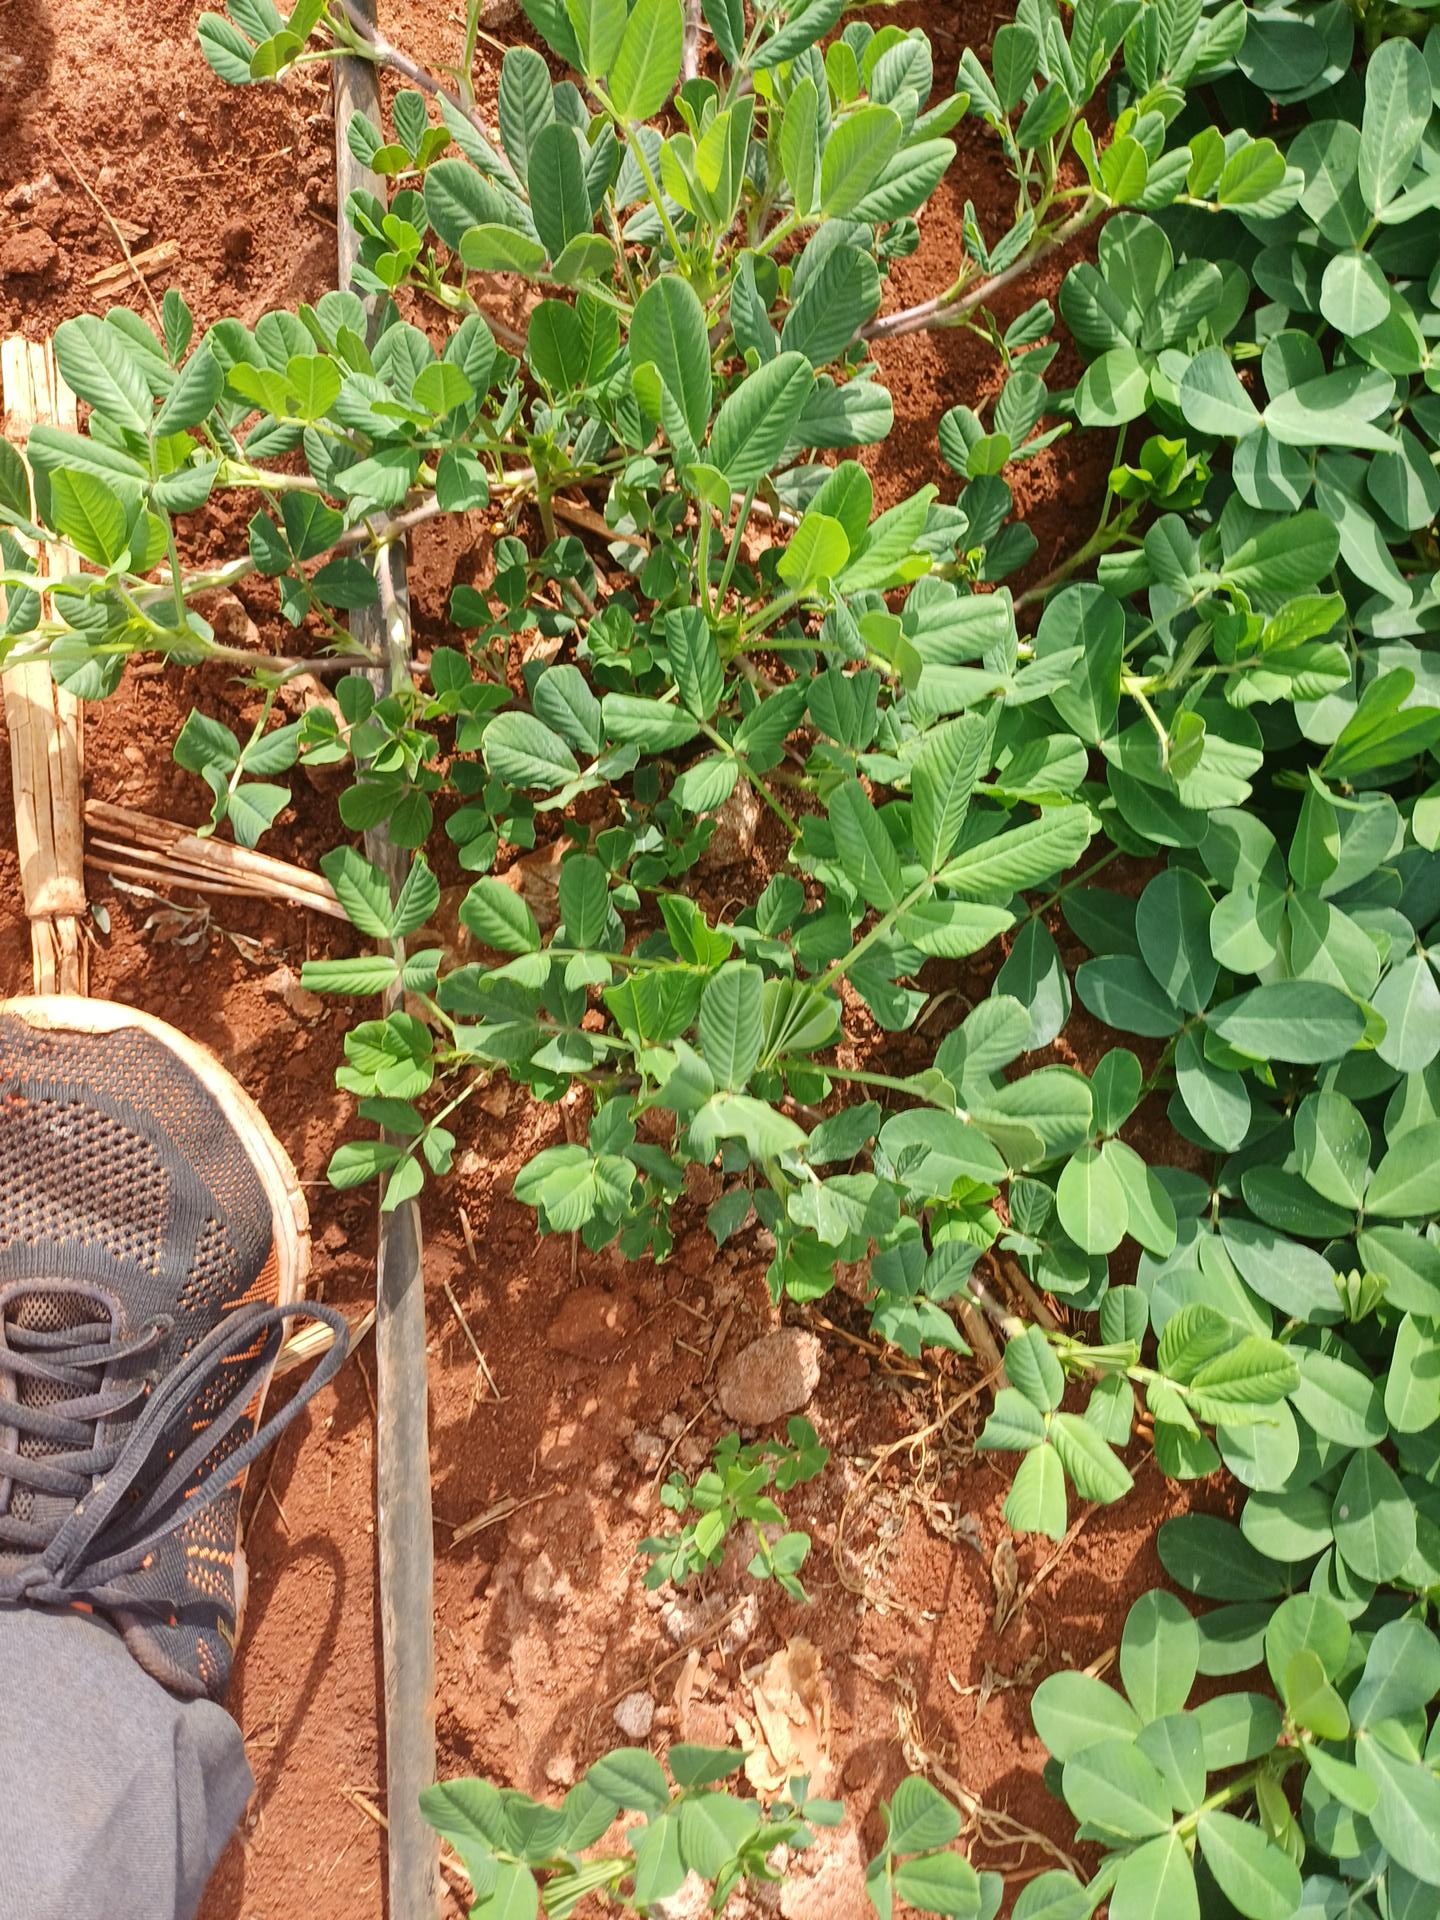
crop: groundnut
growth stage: flowering
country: Kenya
